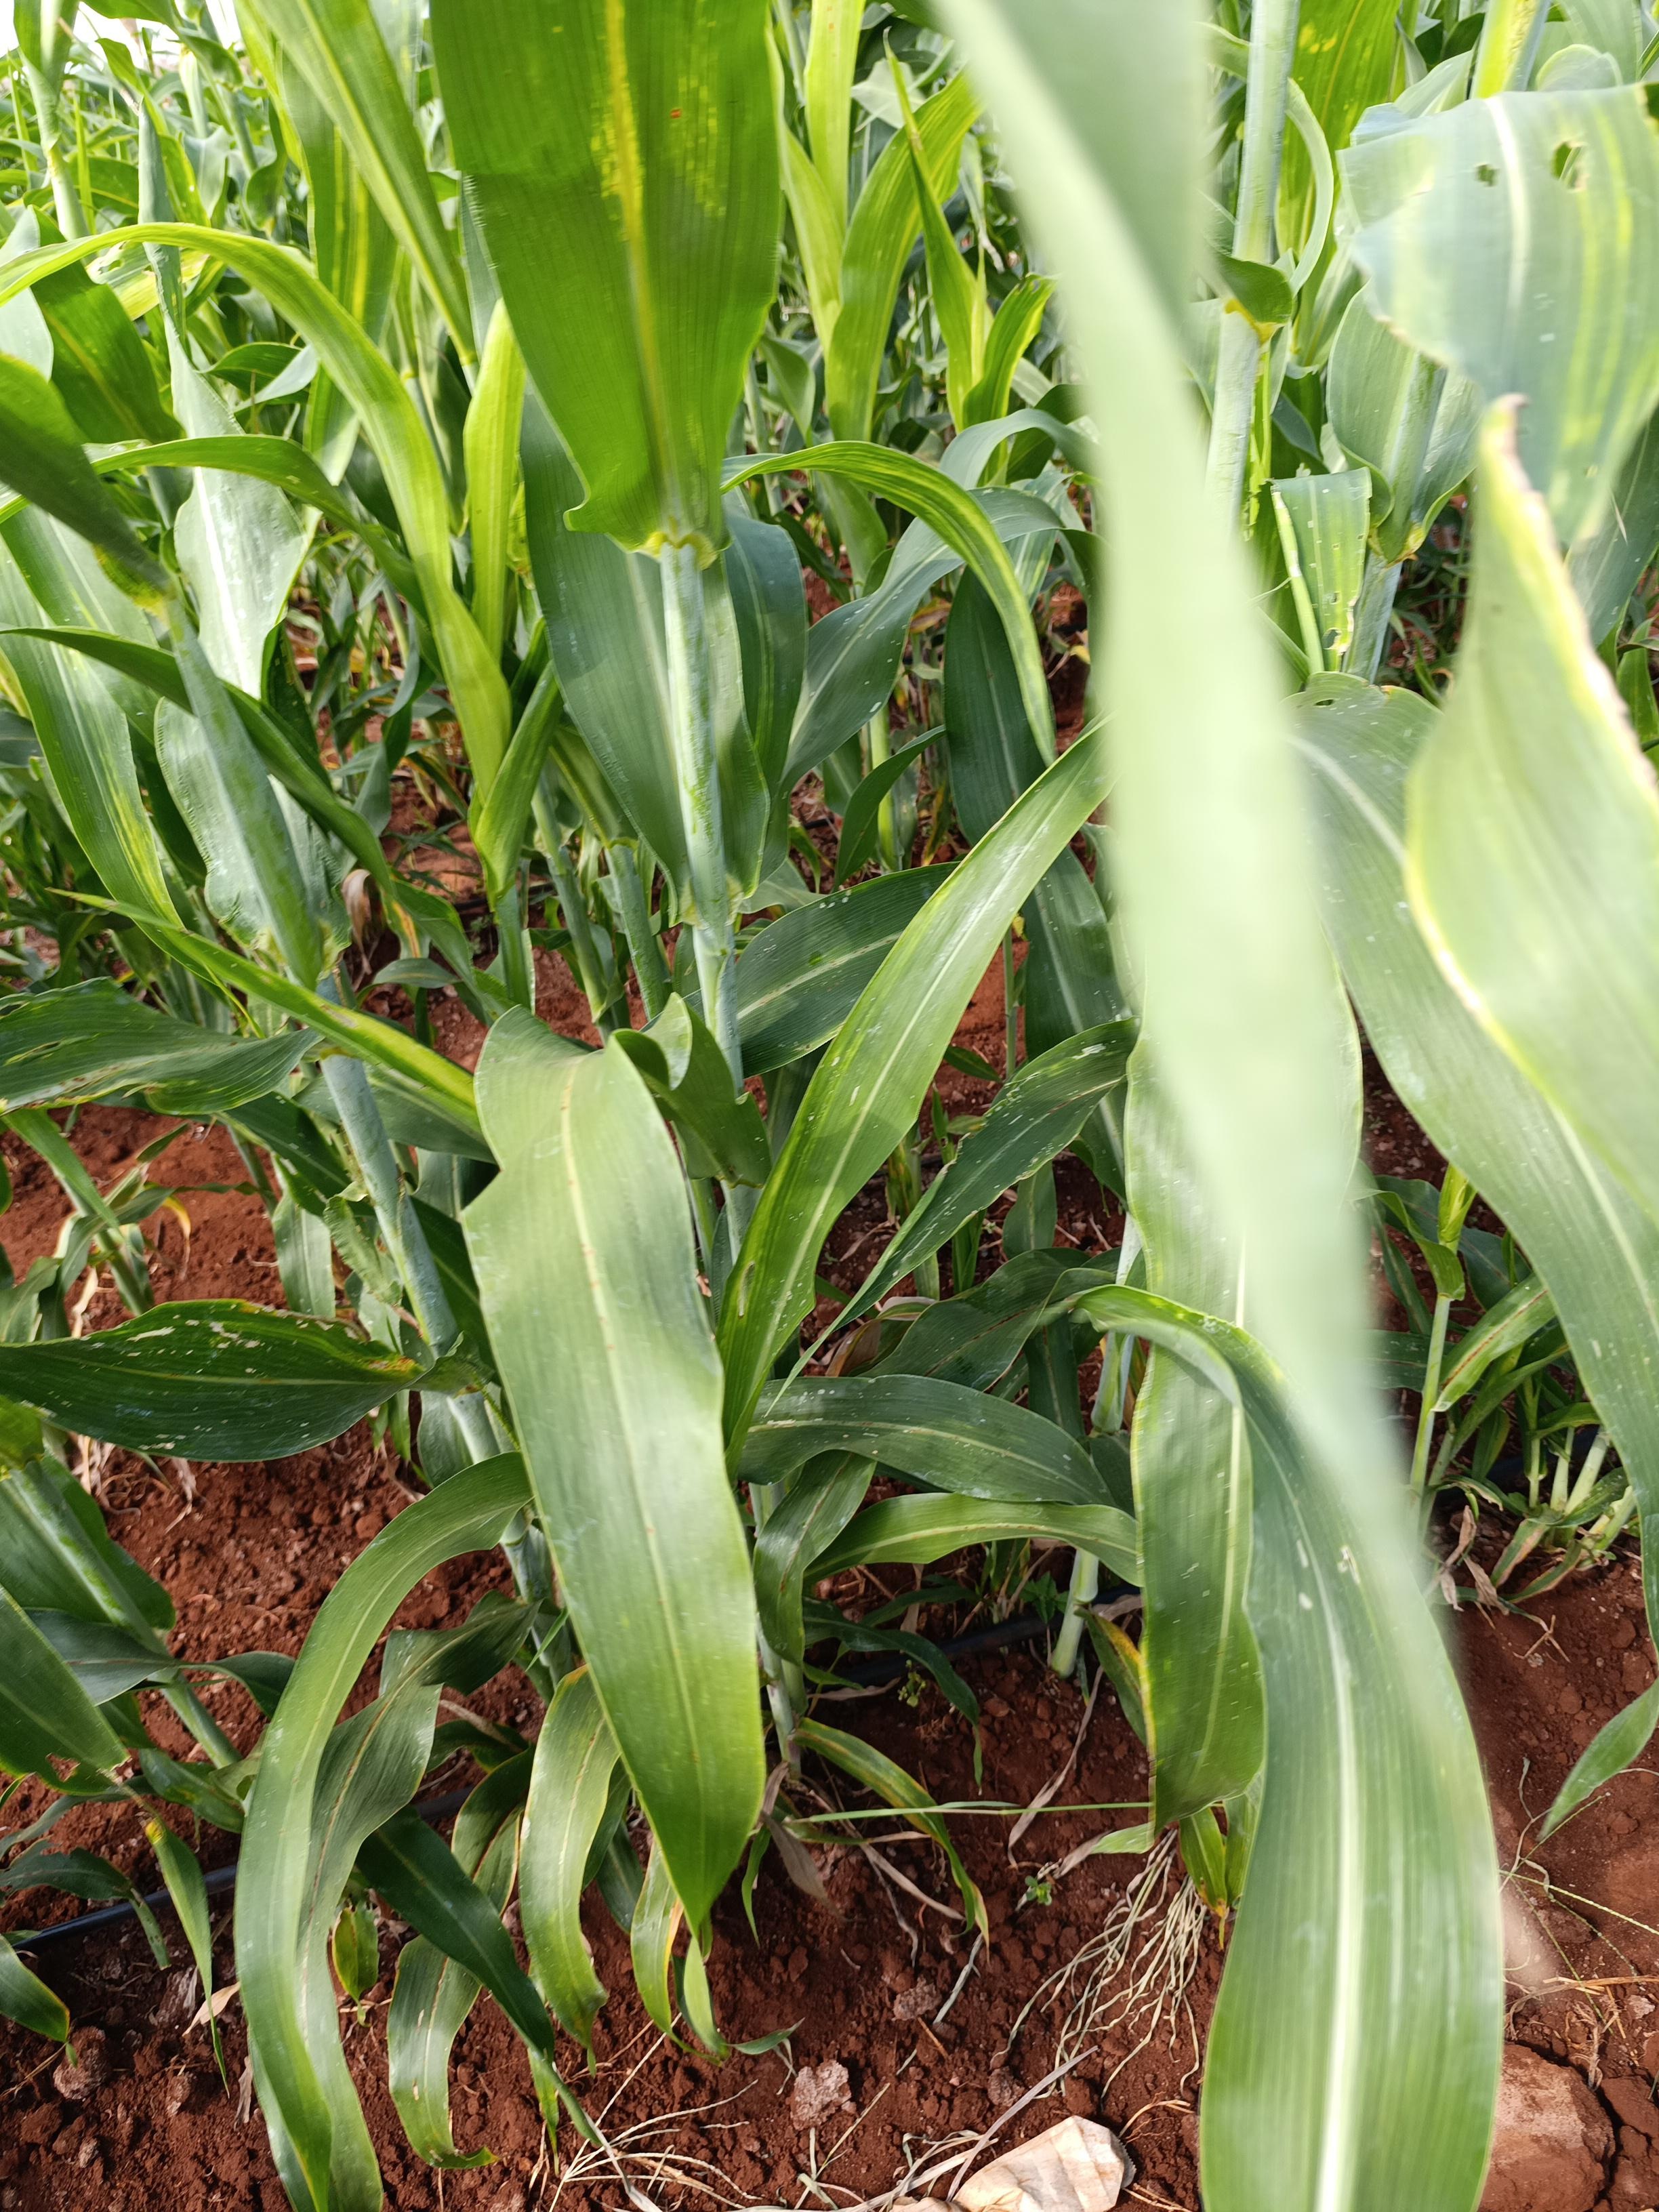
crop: sorghum
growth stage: heading tuber
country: Kenya
